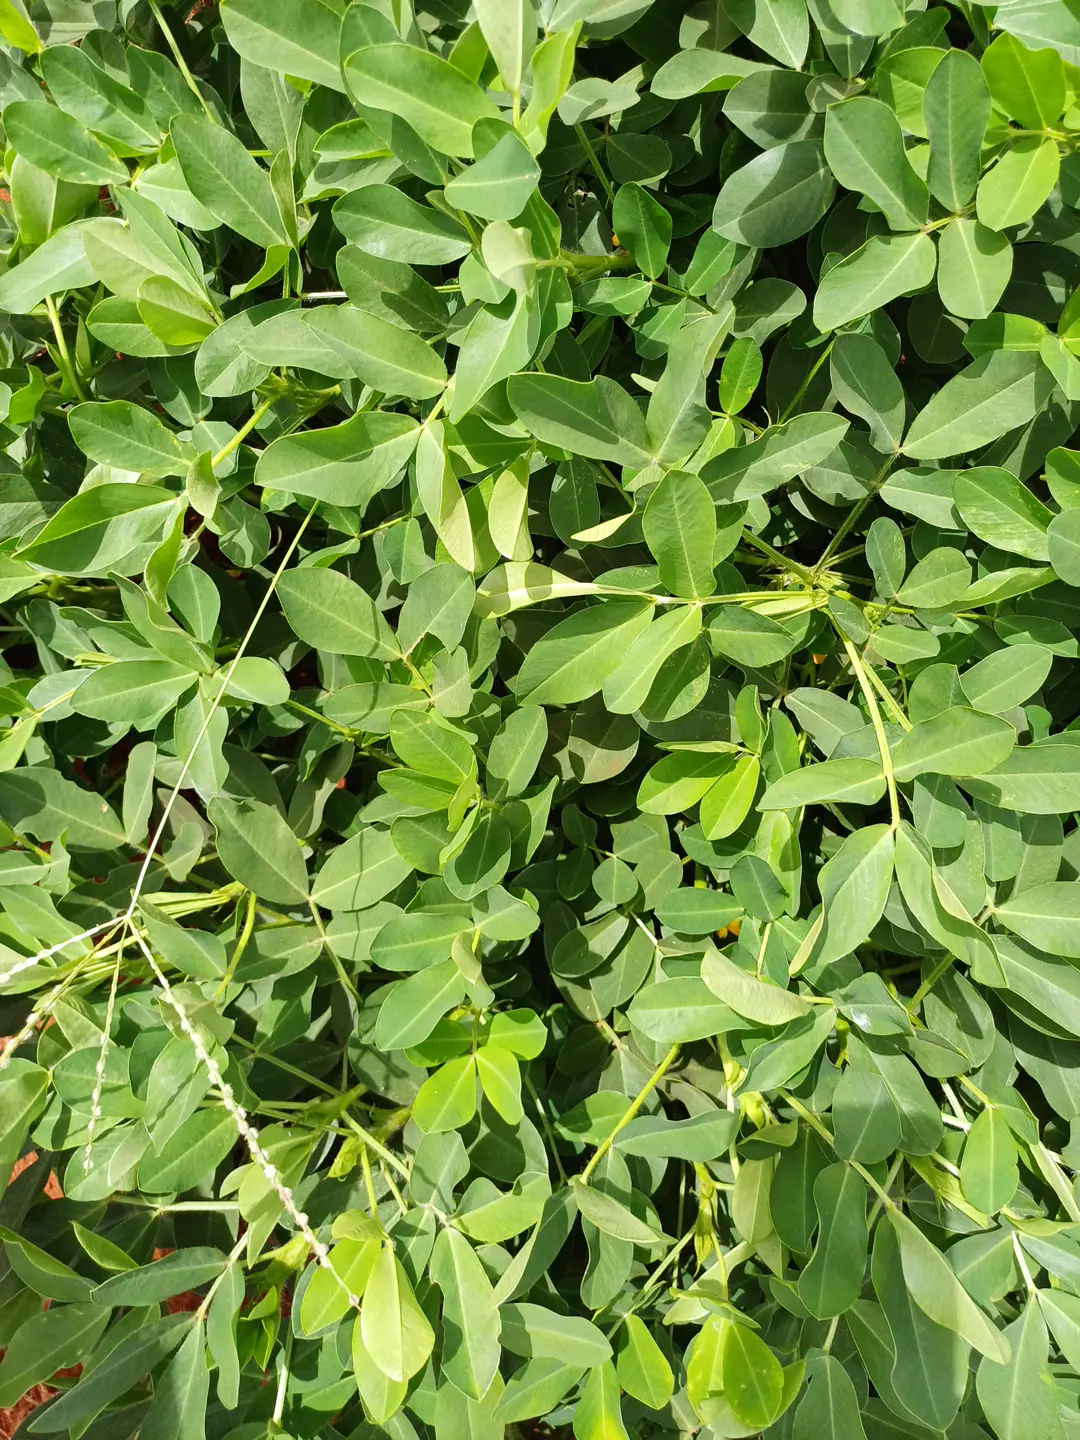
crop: groundnut
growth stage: flowering
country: Kenya
